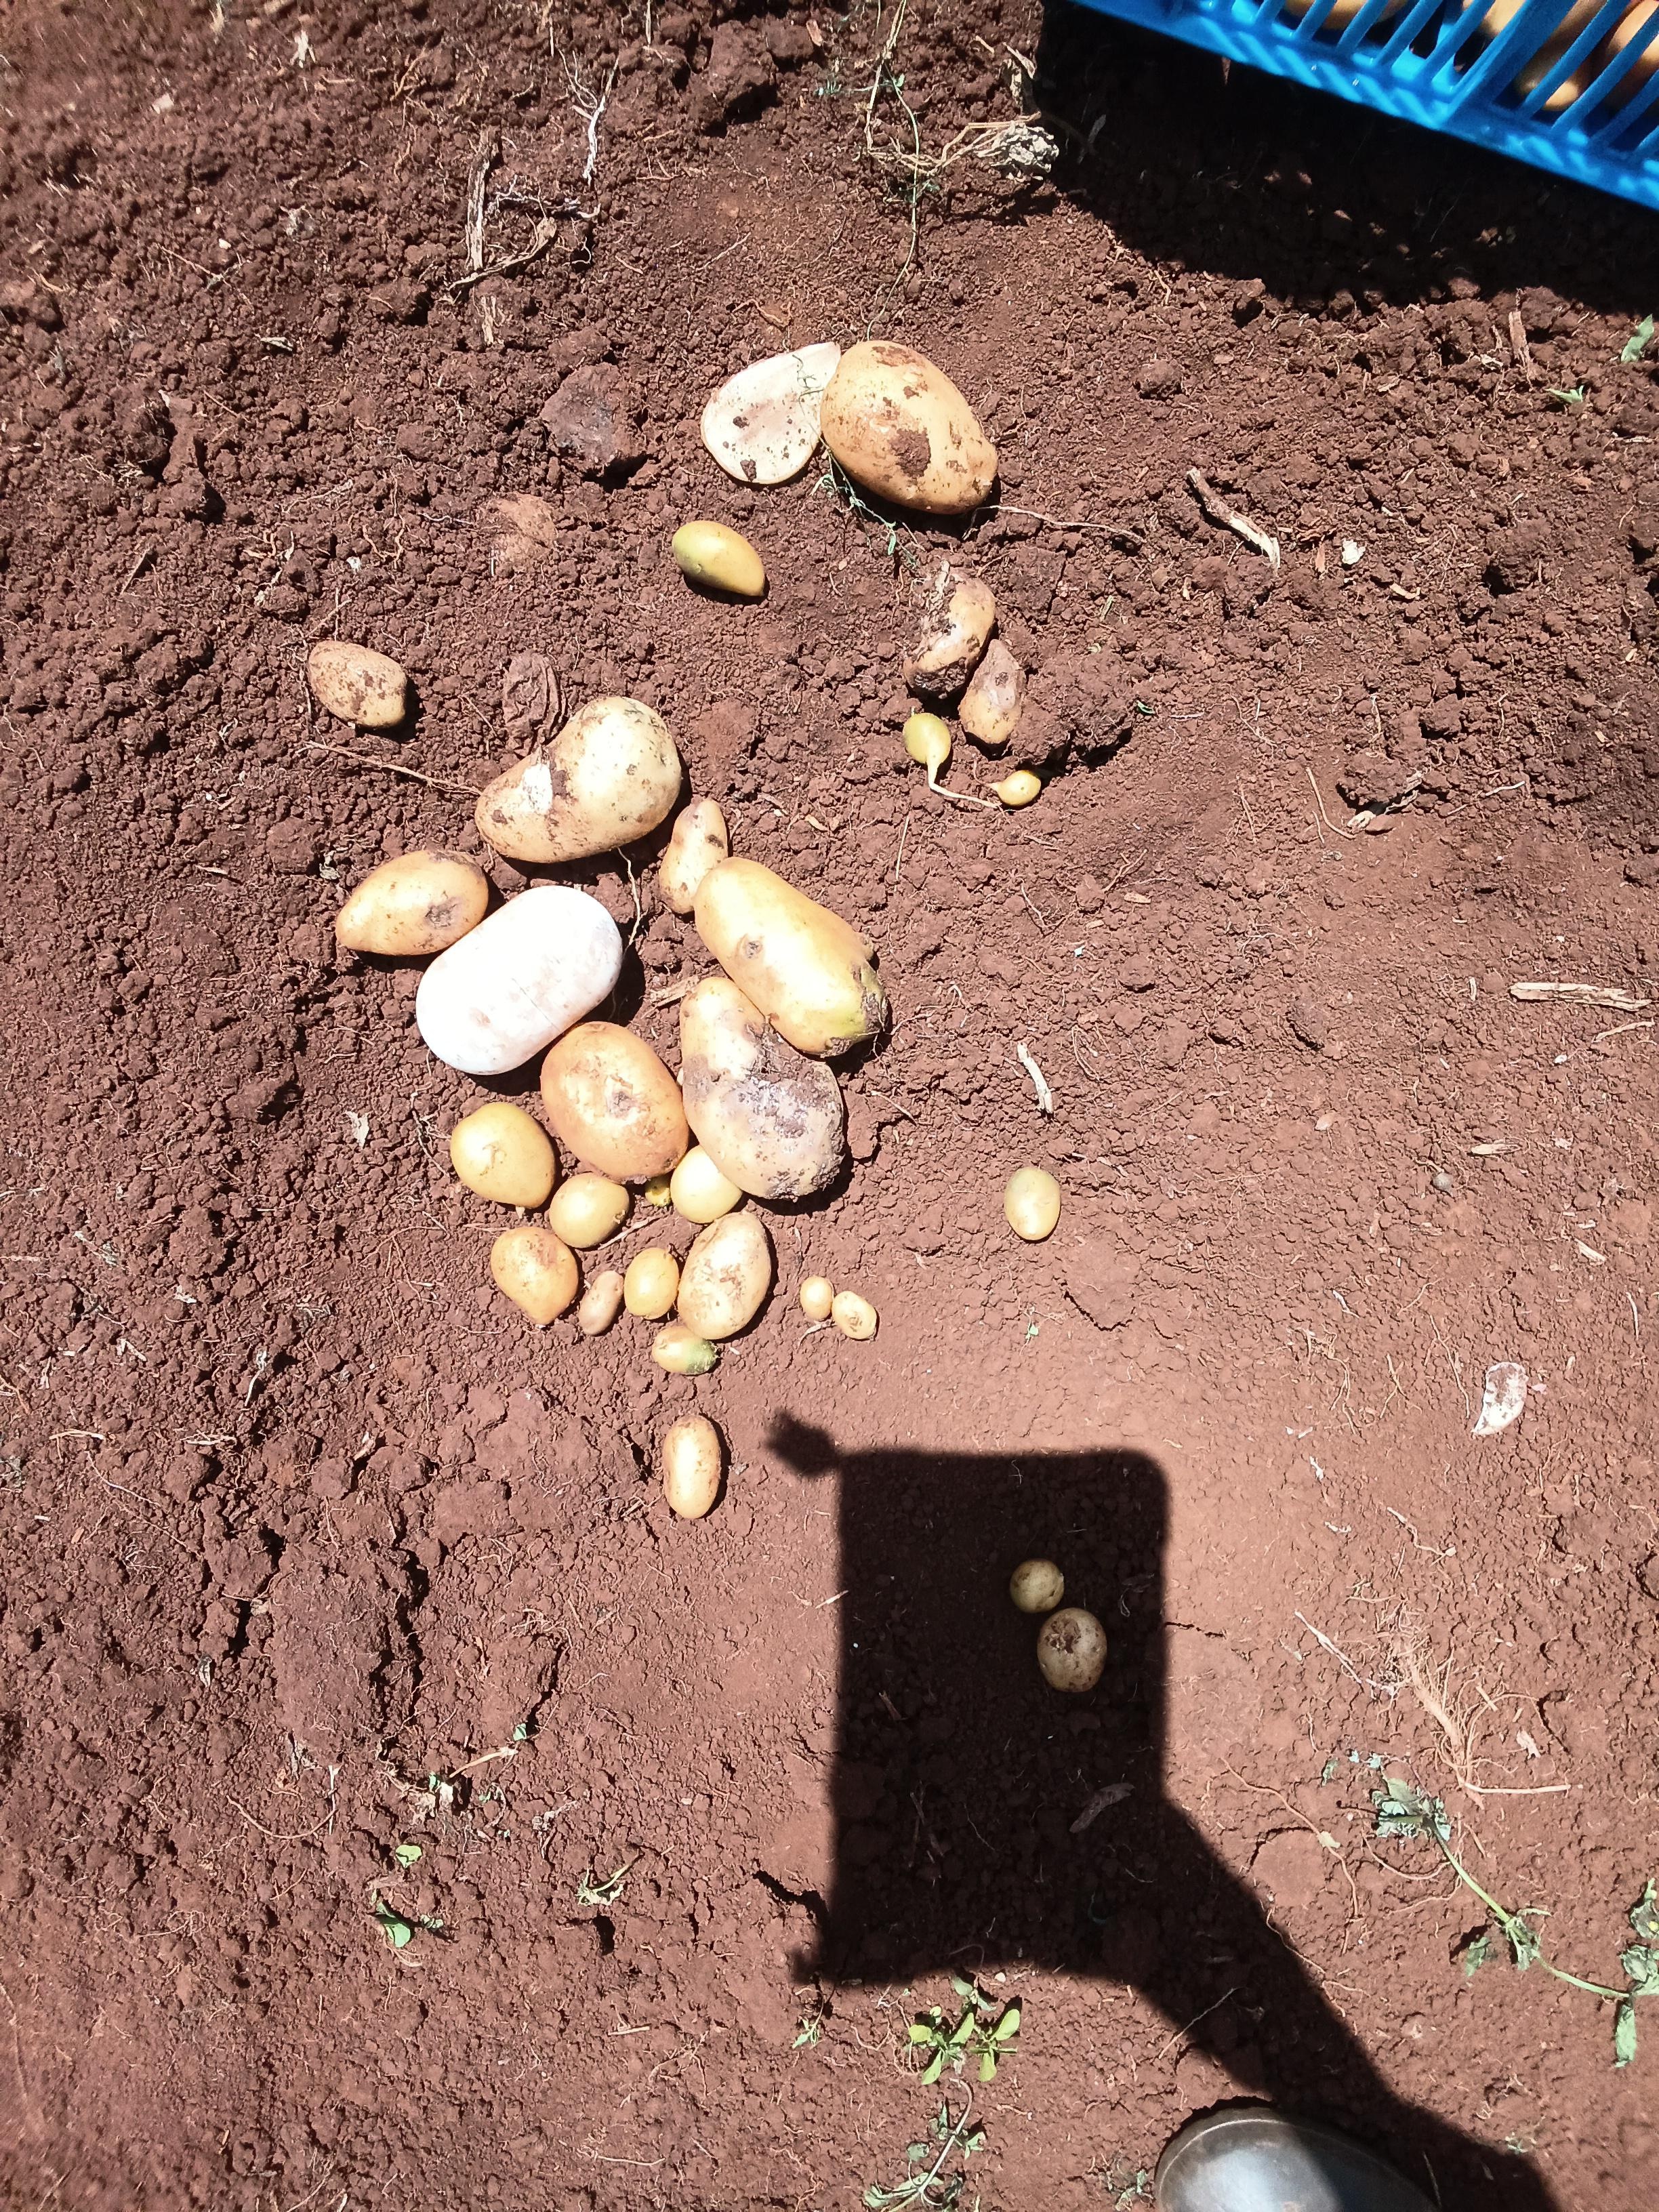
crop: potato
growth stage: harvest
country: Kenya
